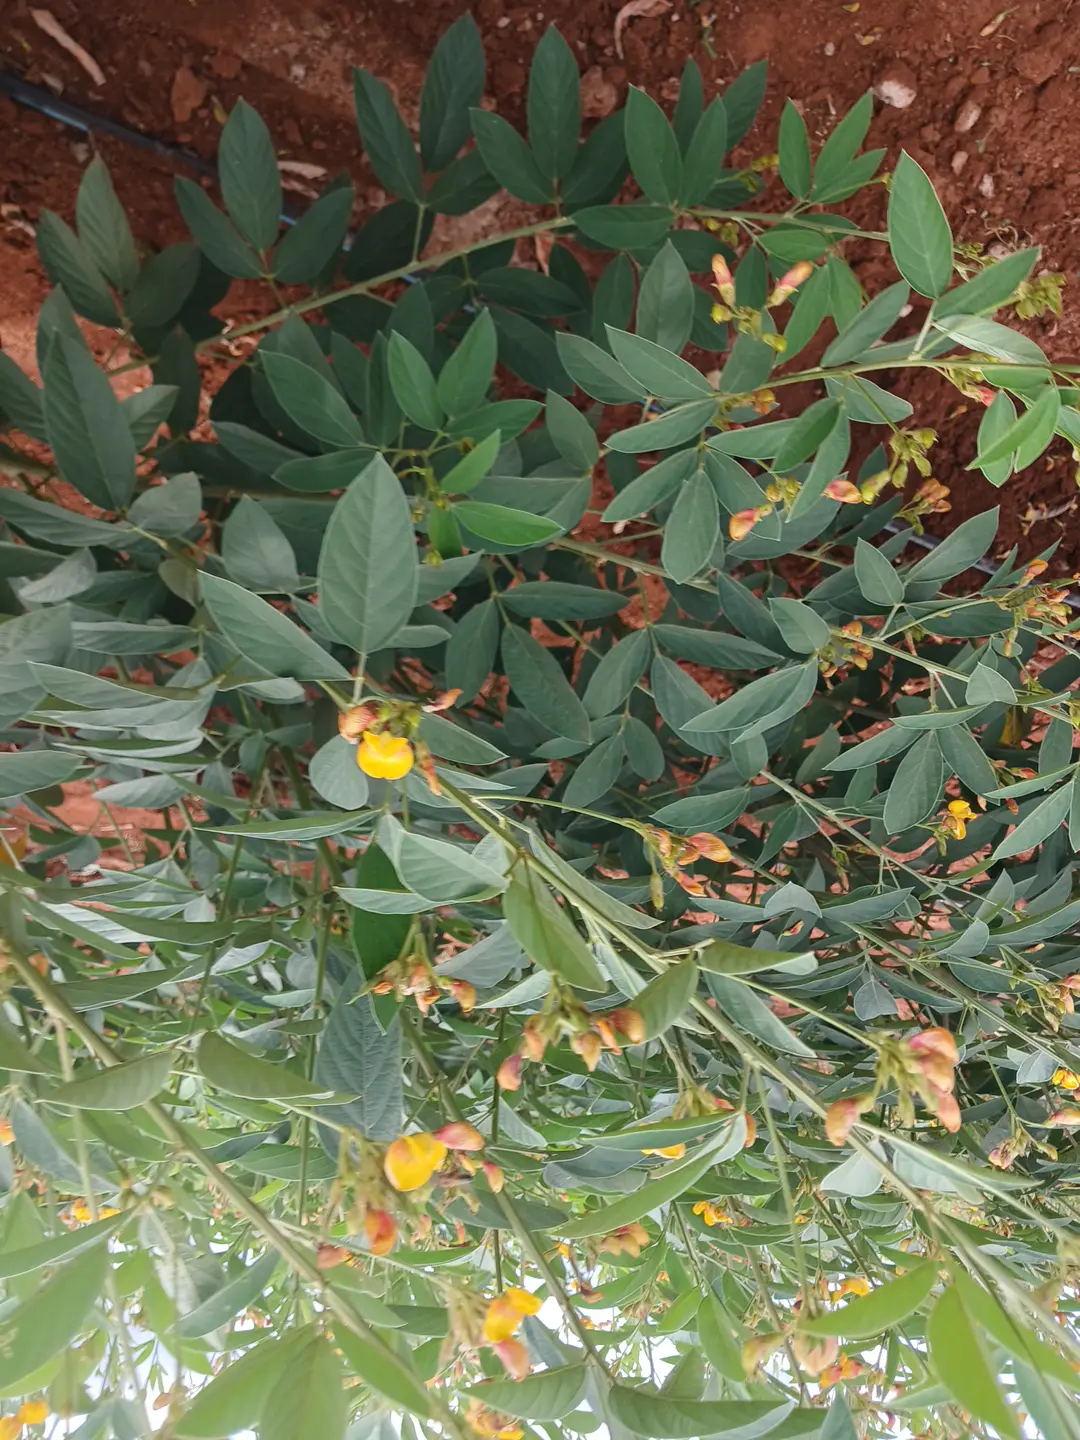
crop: pigeonpea
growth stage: flowering
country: Kenya
